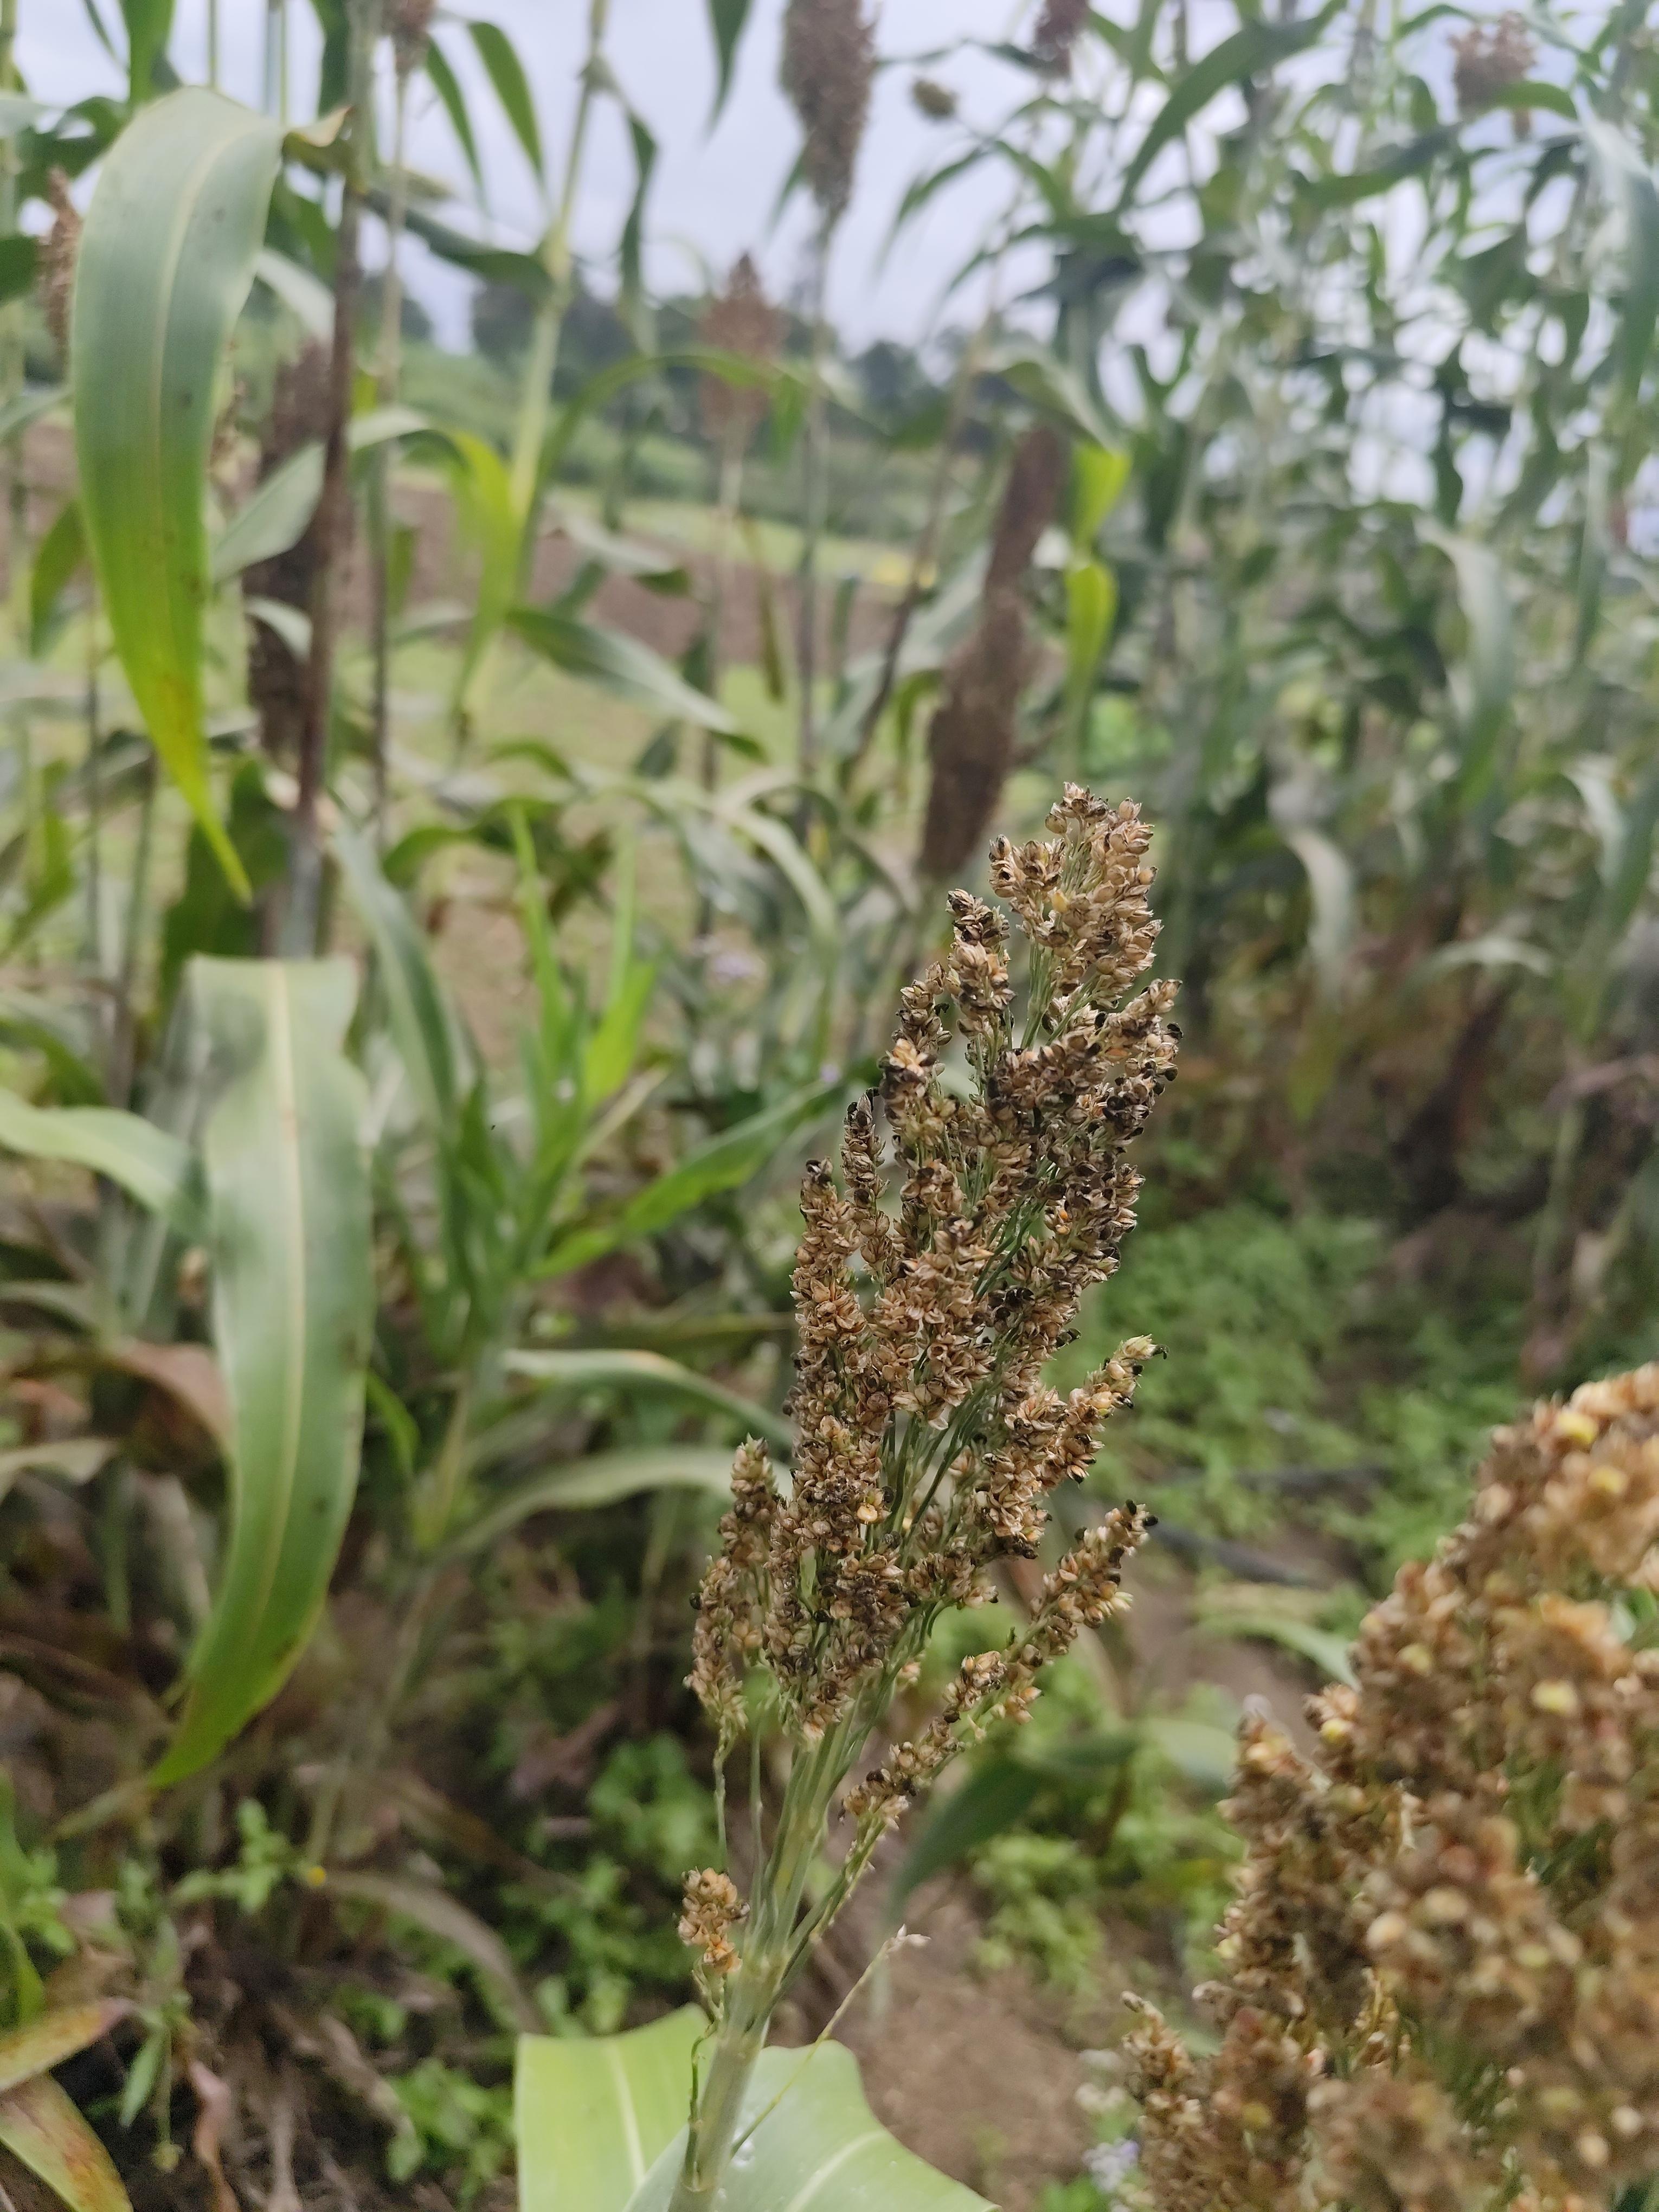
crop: sorghum
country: Tanzania
